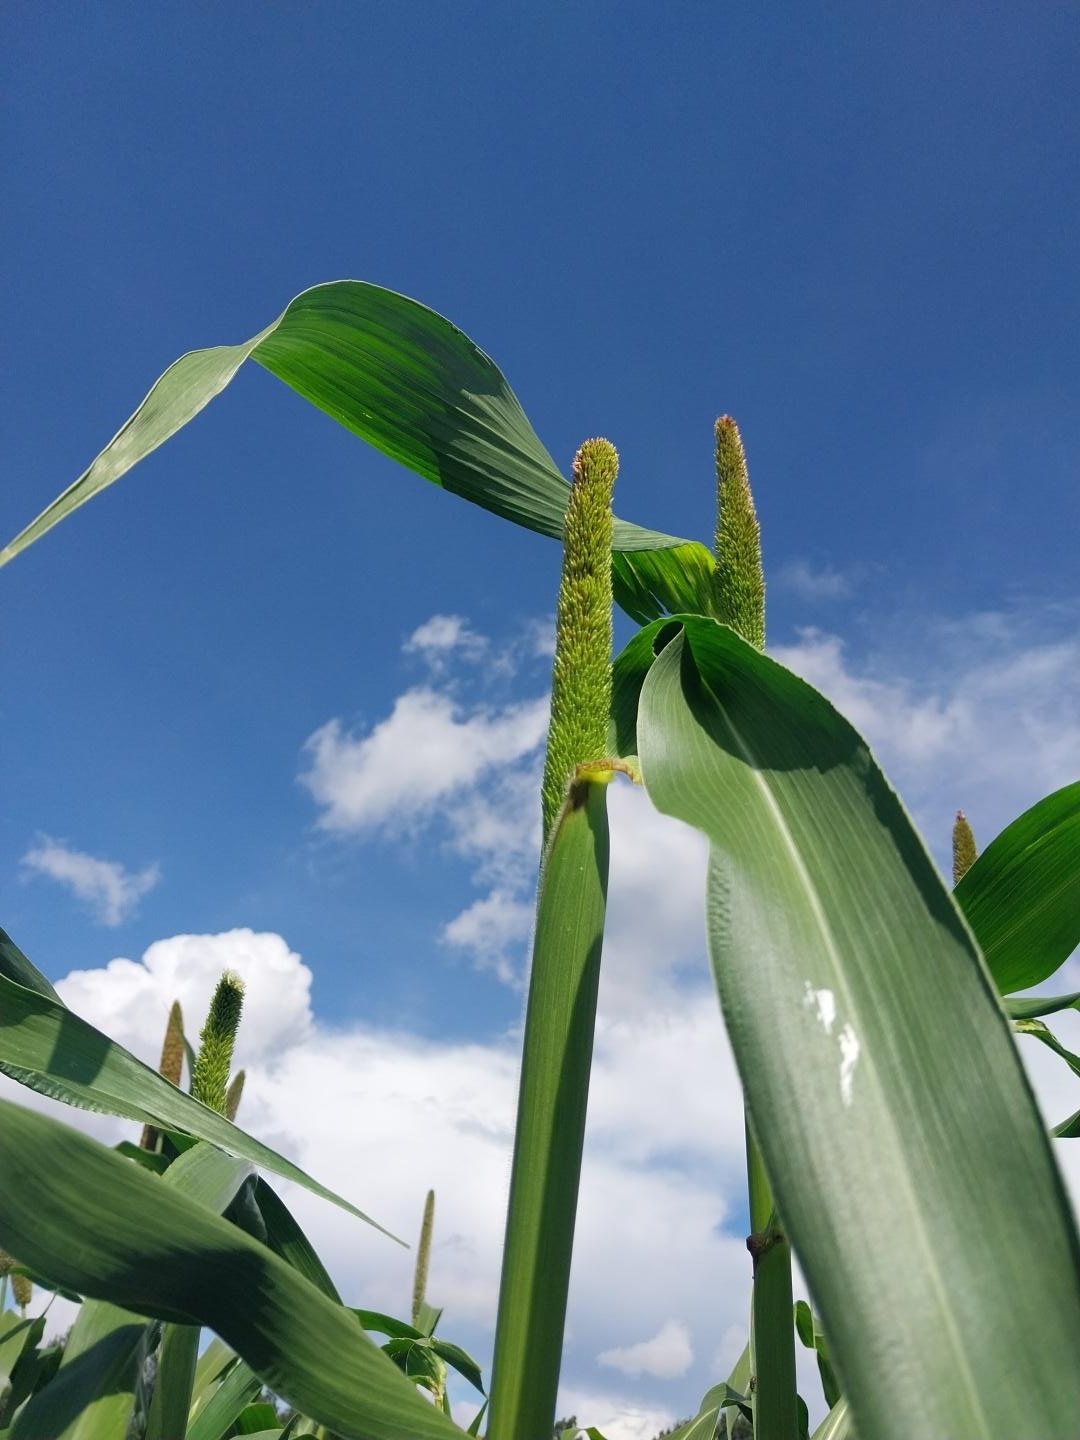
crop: pearl millet
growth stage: heading tuber
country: Tanzania
